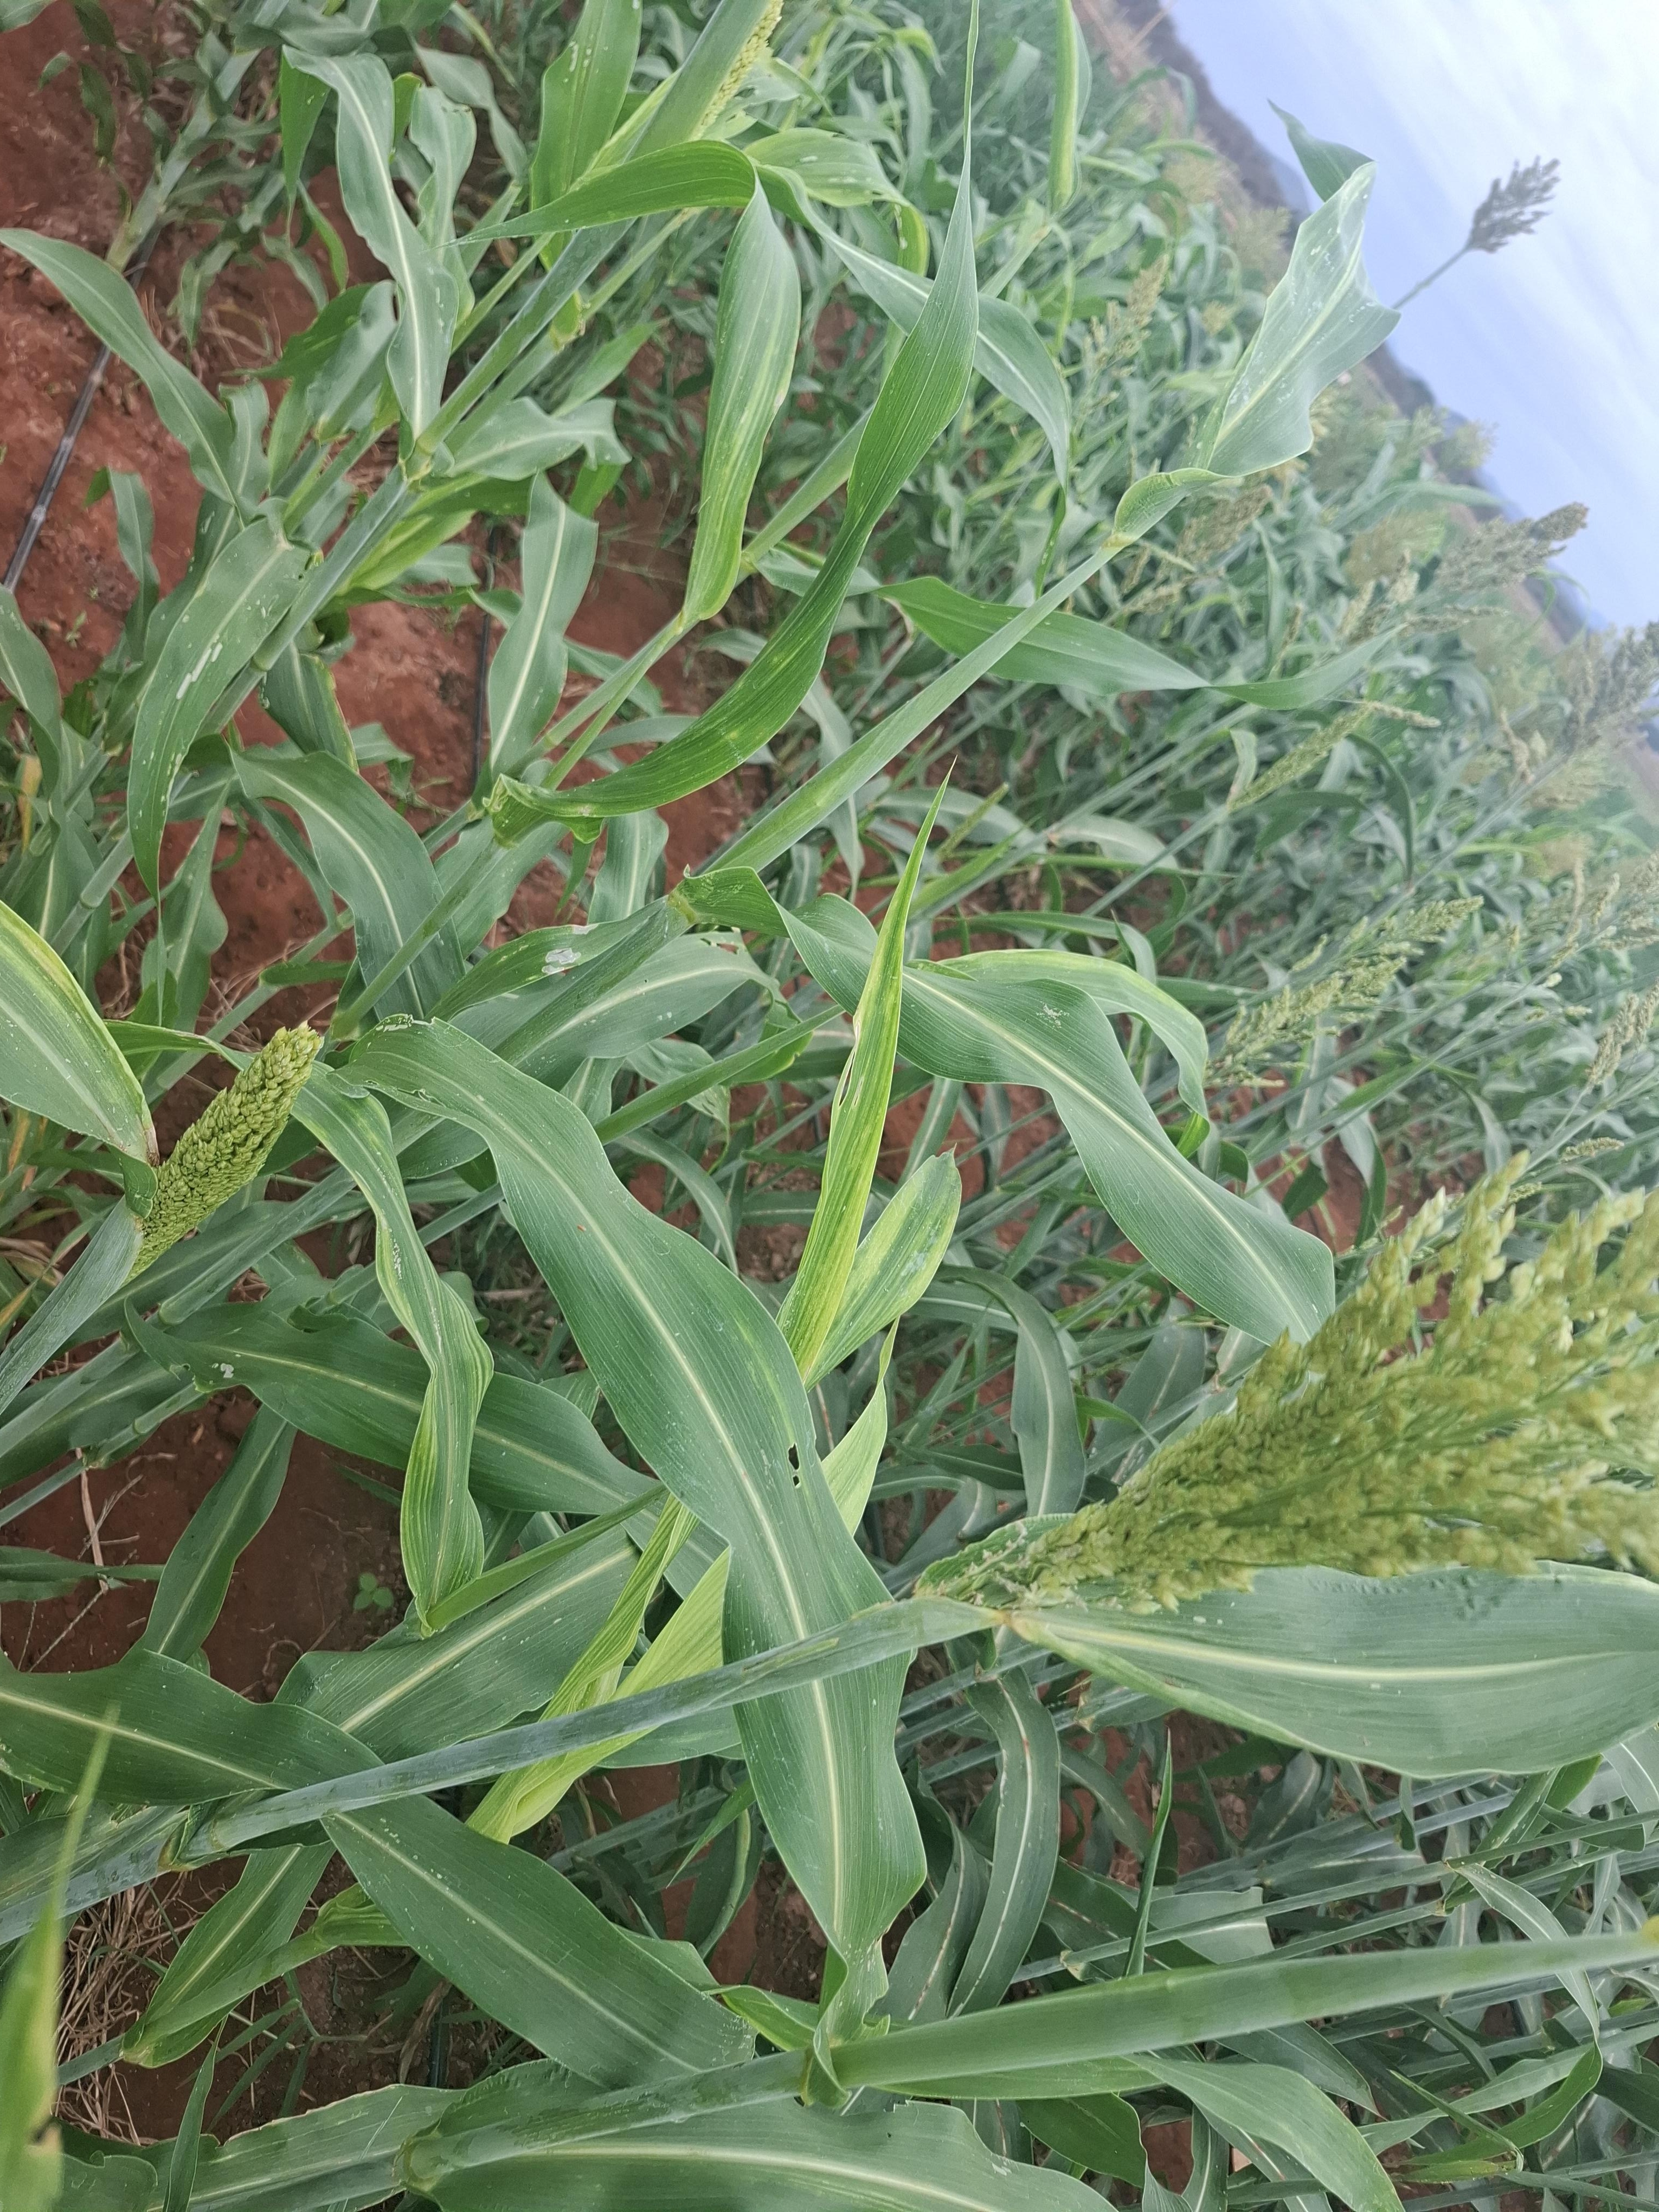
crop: sorghum
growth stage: flowering
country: Kenya
